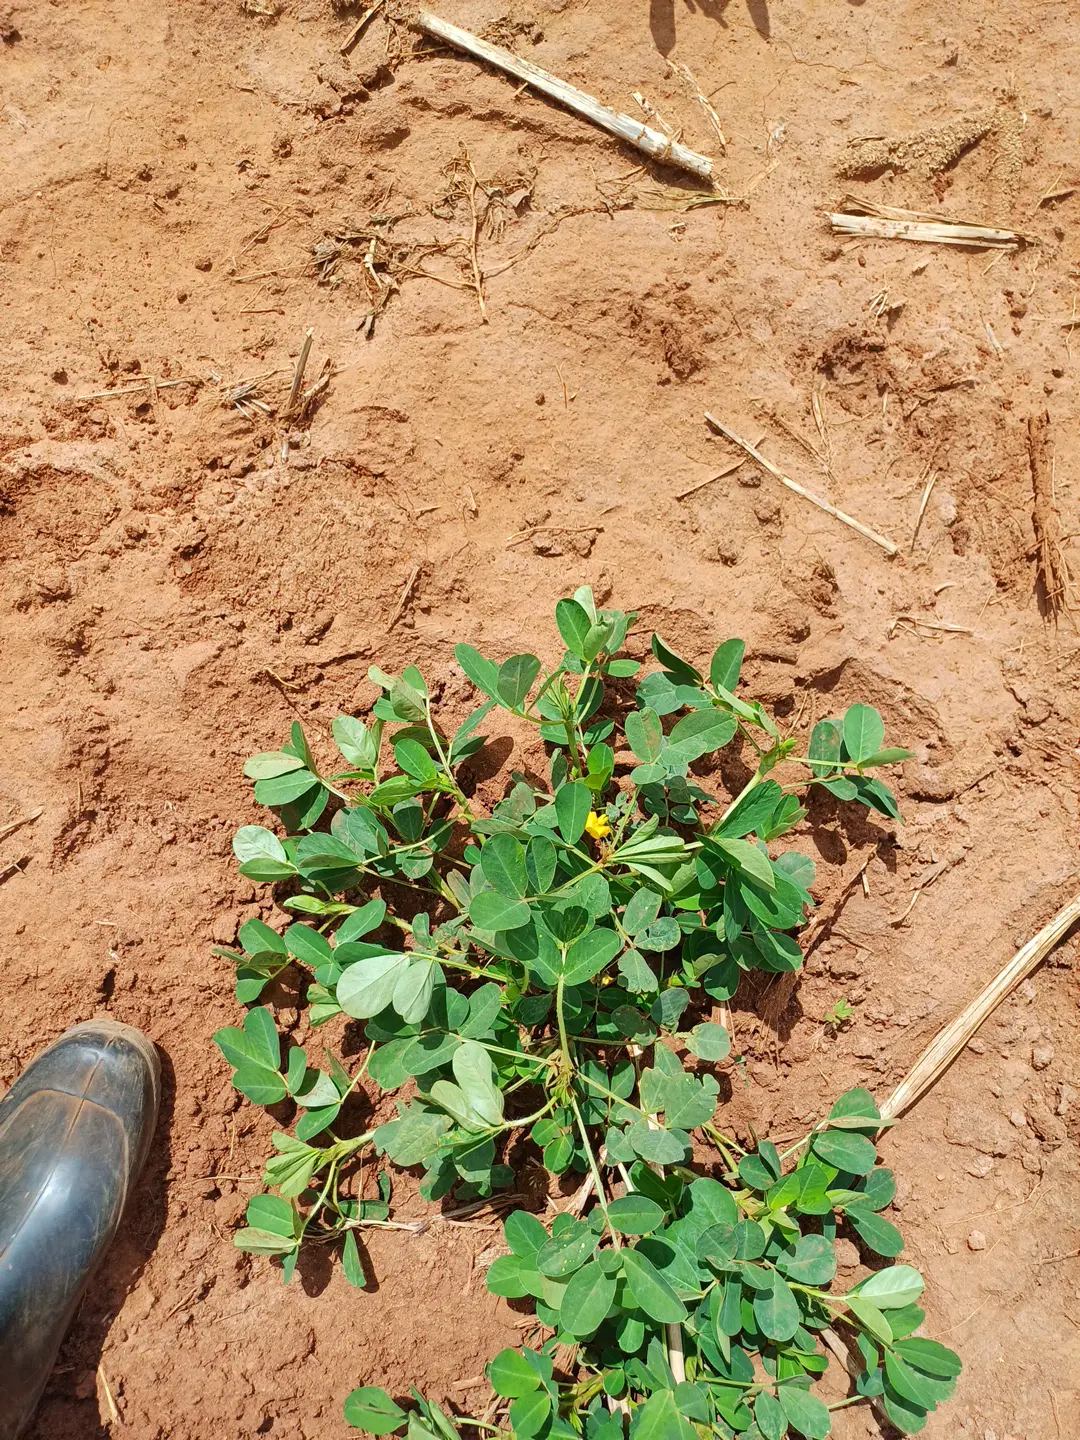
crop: groundnut
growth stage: flowering
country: Kenya
